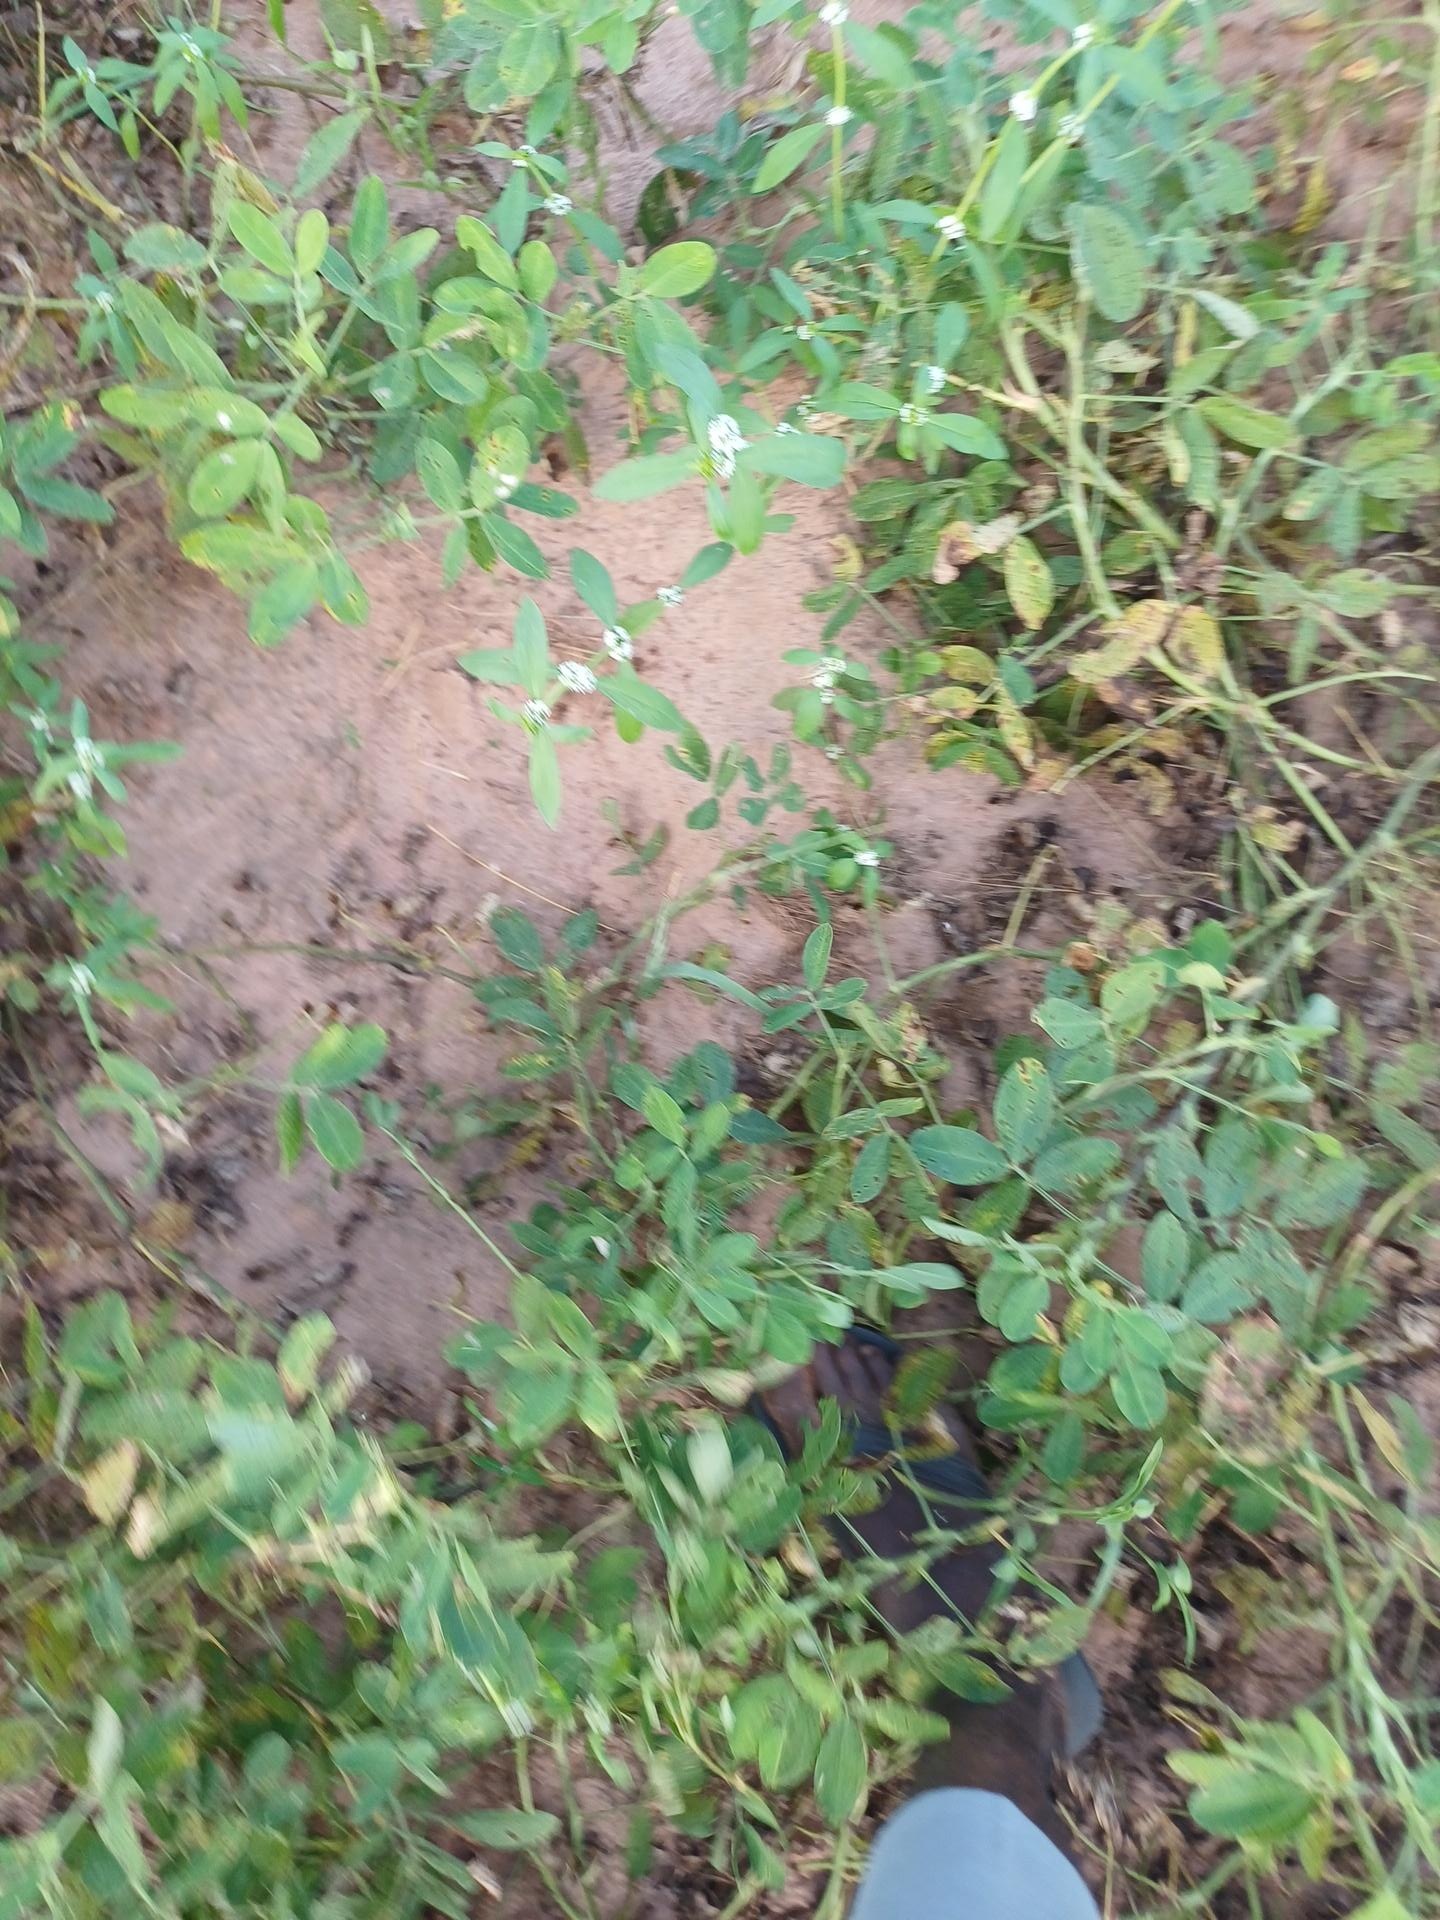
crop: groundnut
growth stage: flowering
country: Senegal
